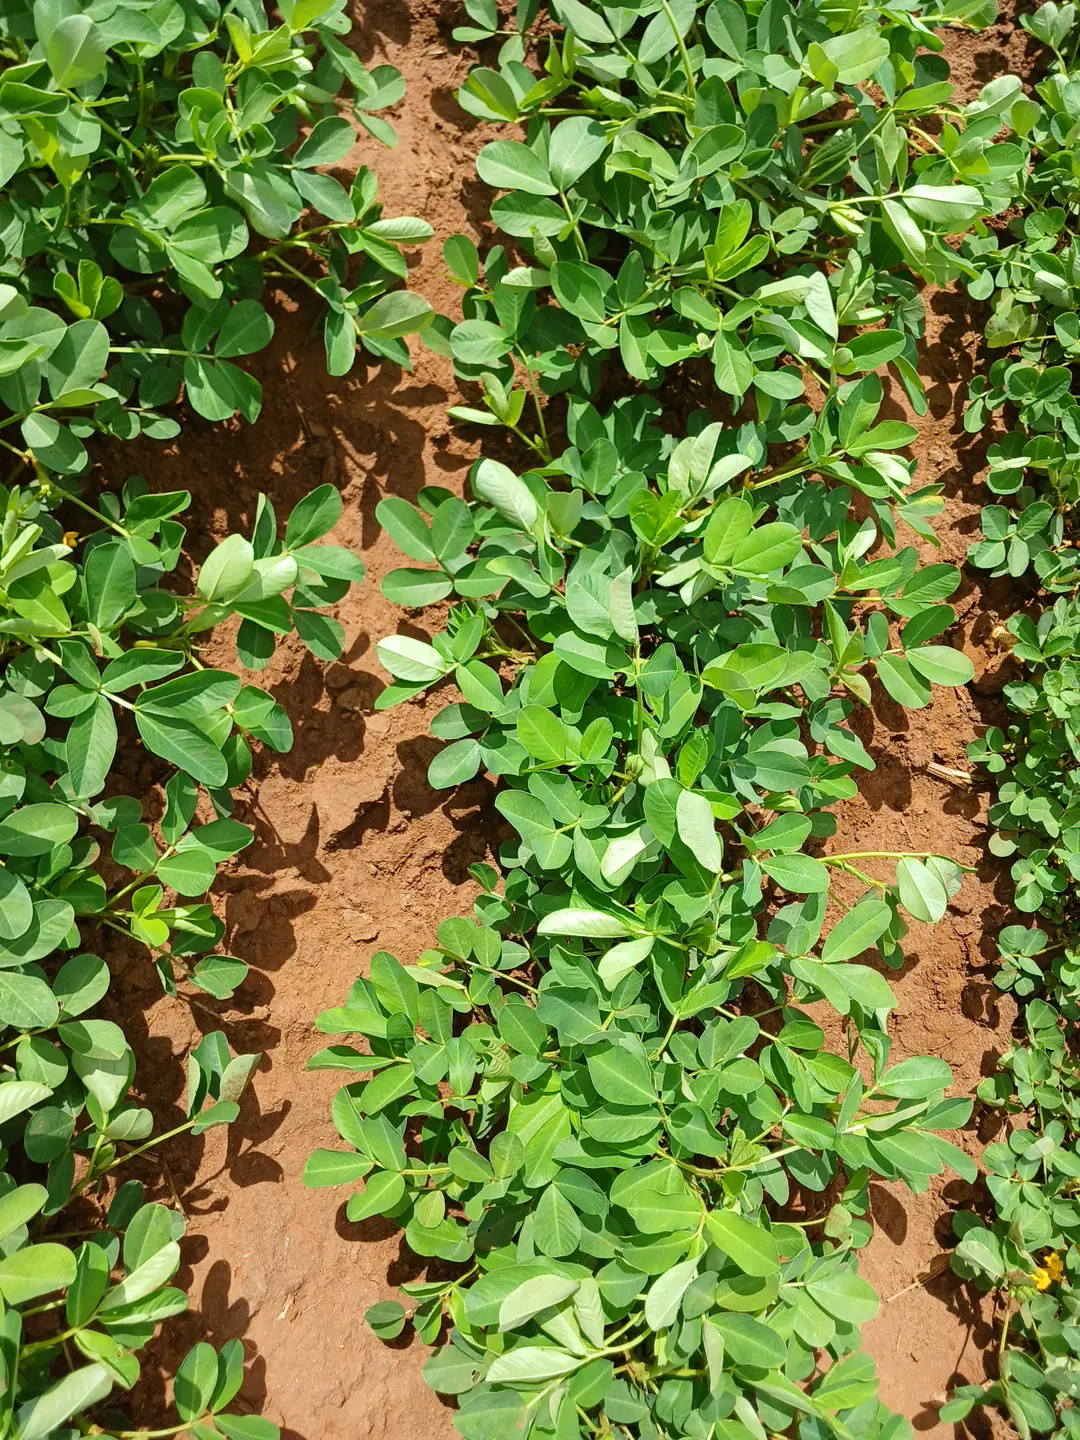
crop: groundnut
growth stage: flowering
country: Kenya
